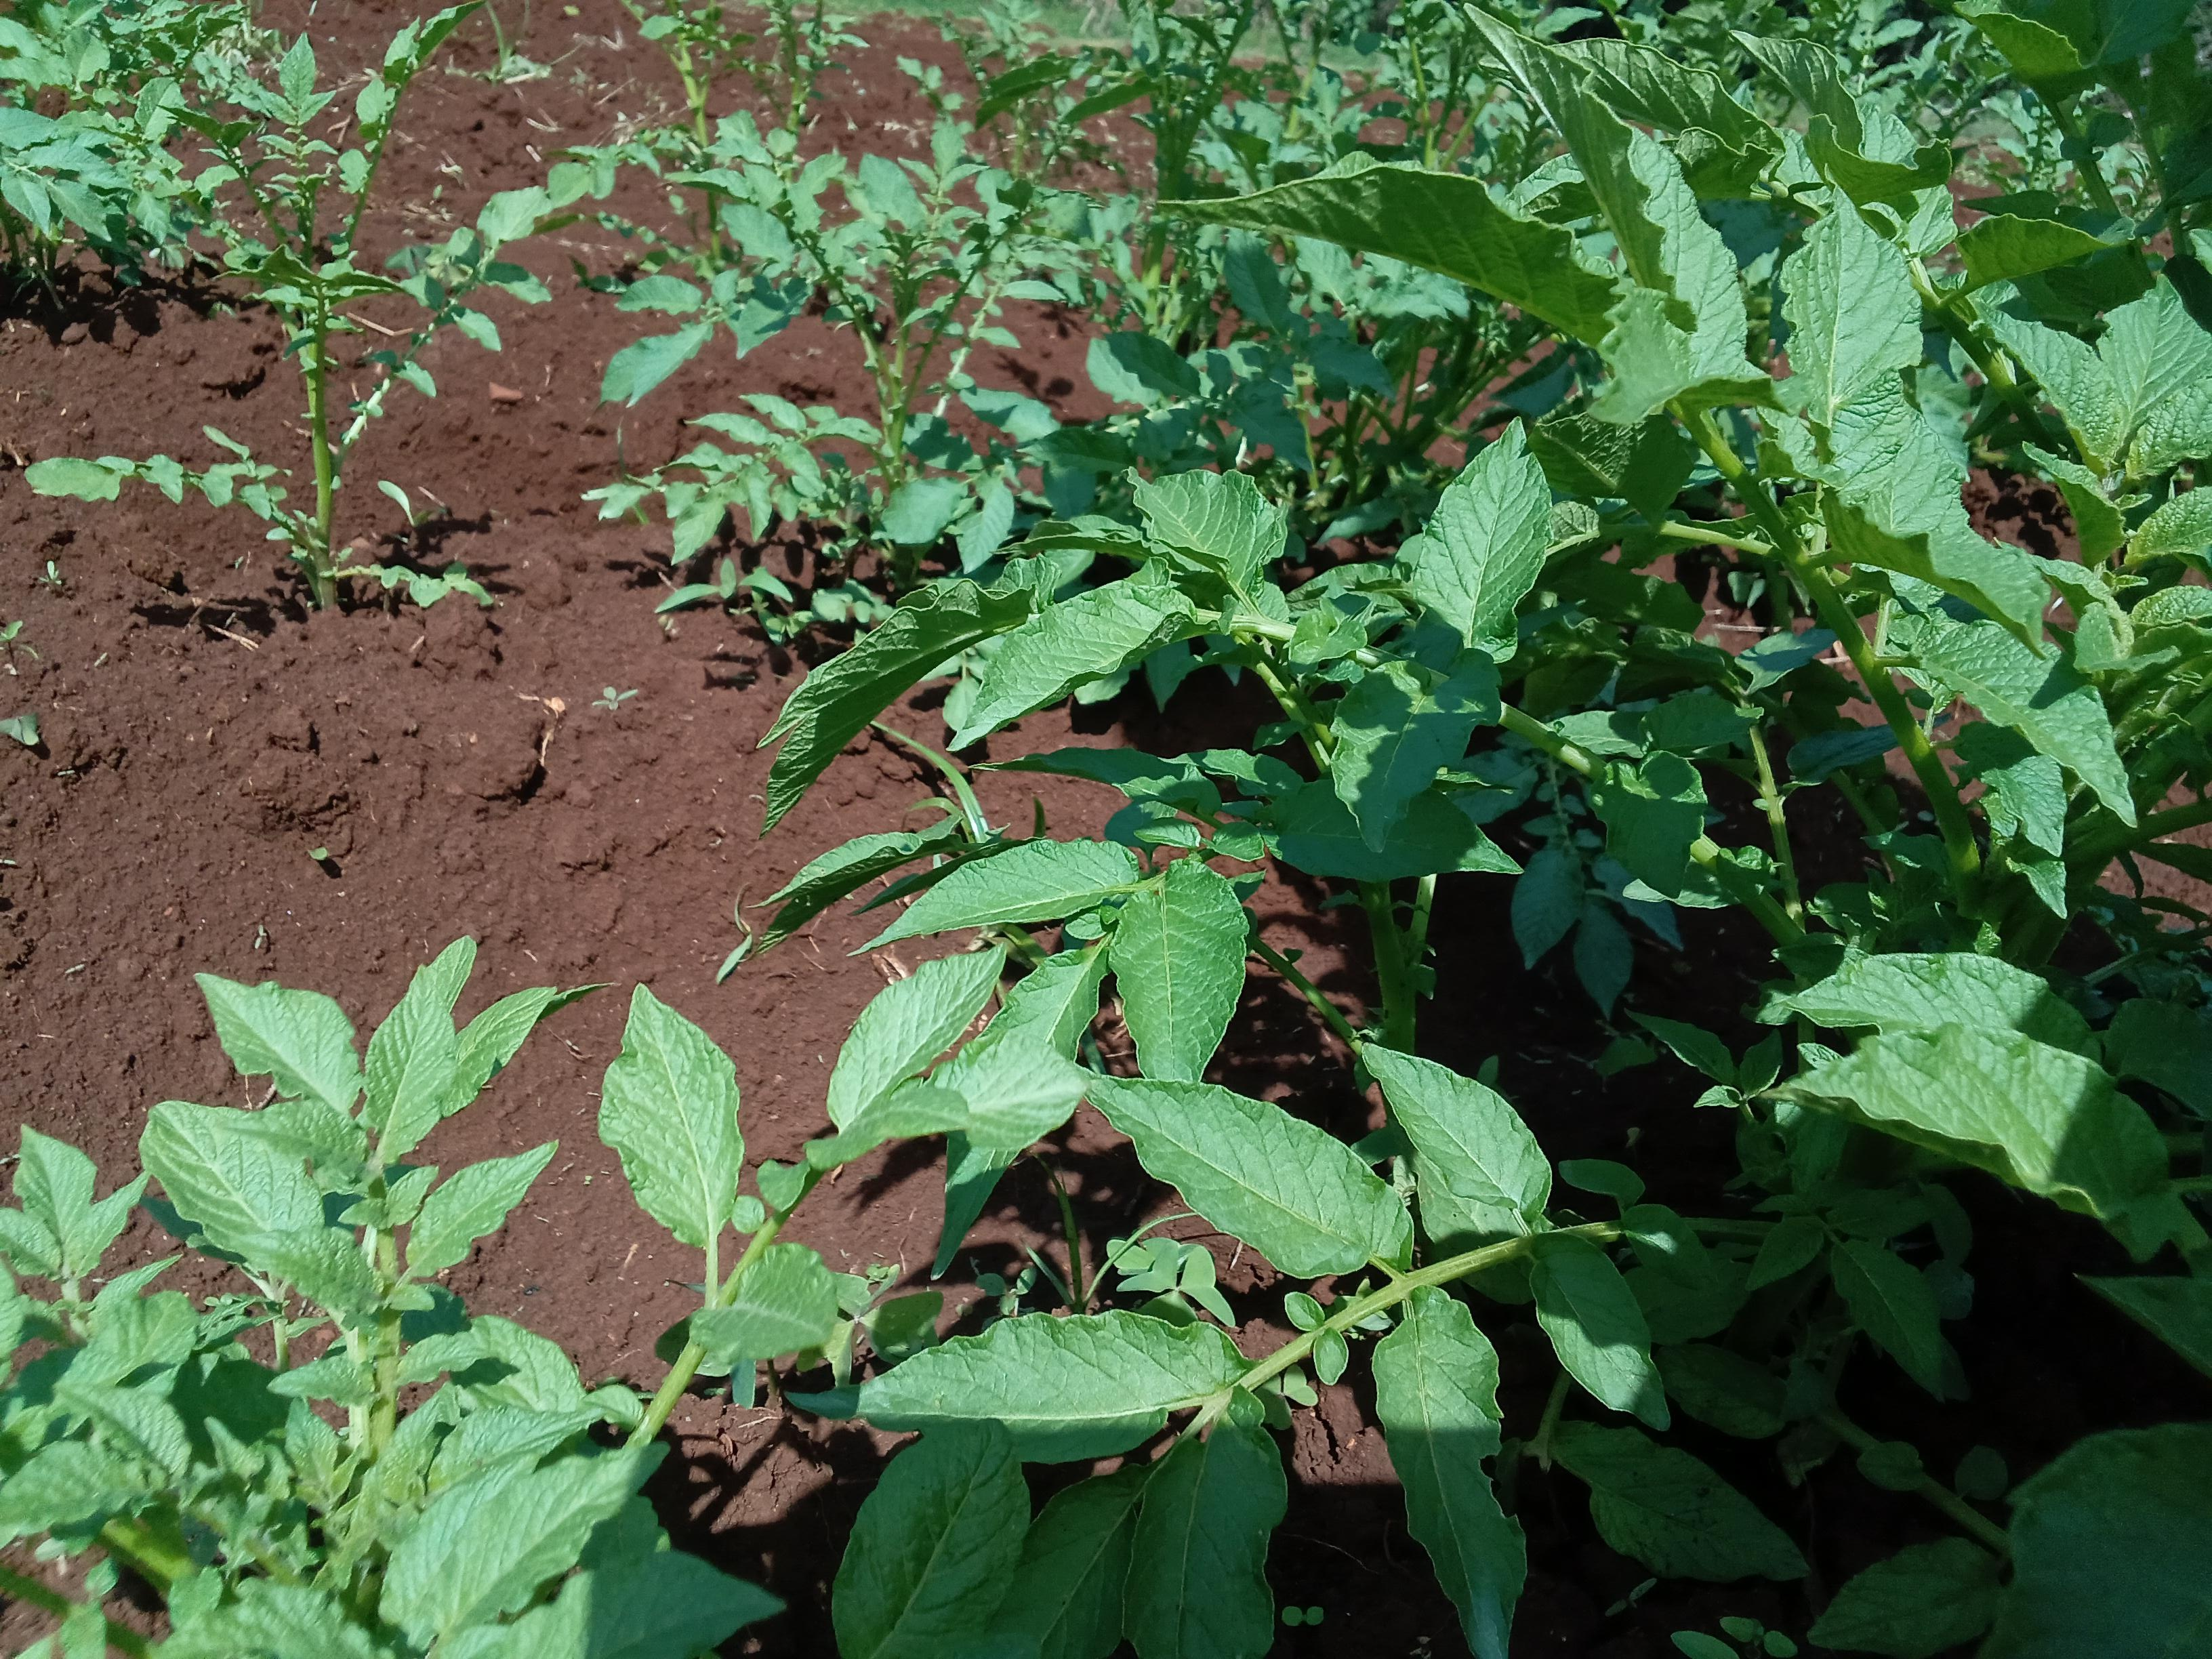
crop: potato
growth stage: vegetative
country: Kenya
